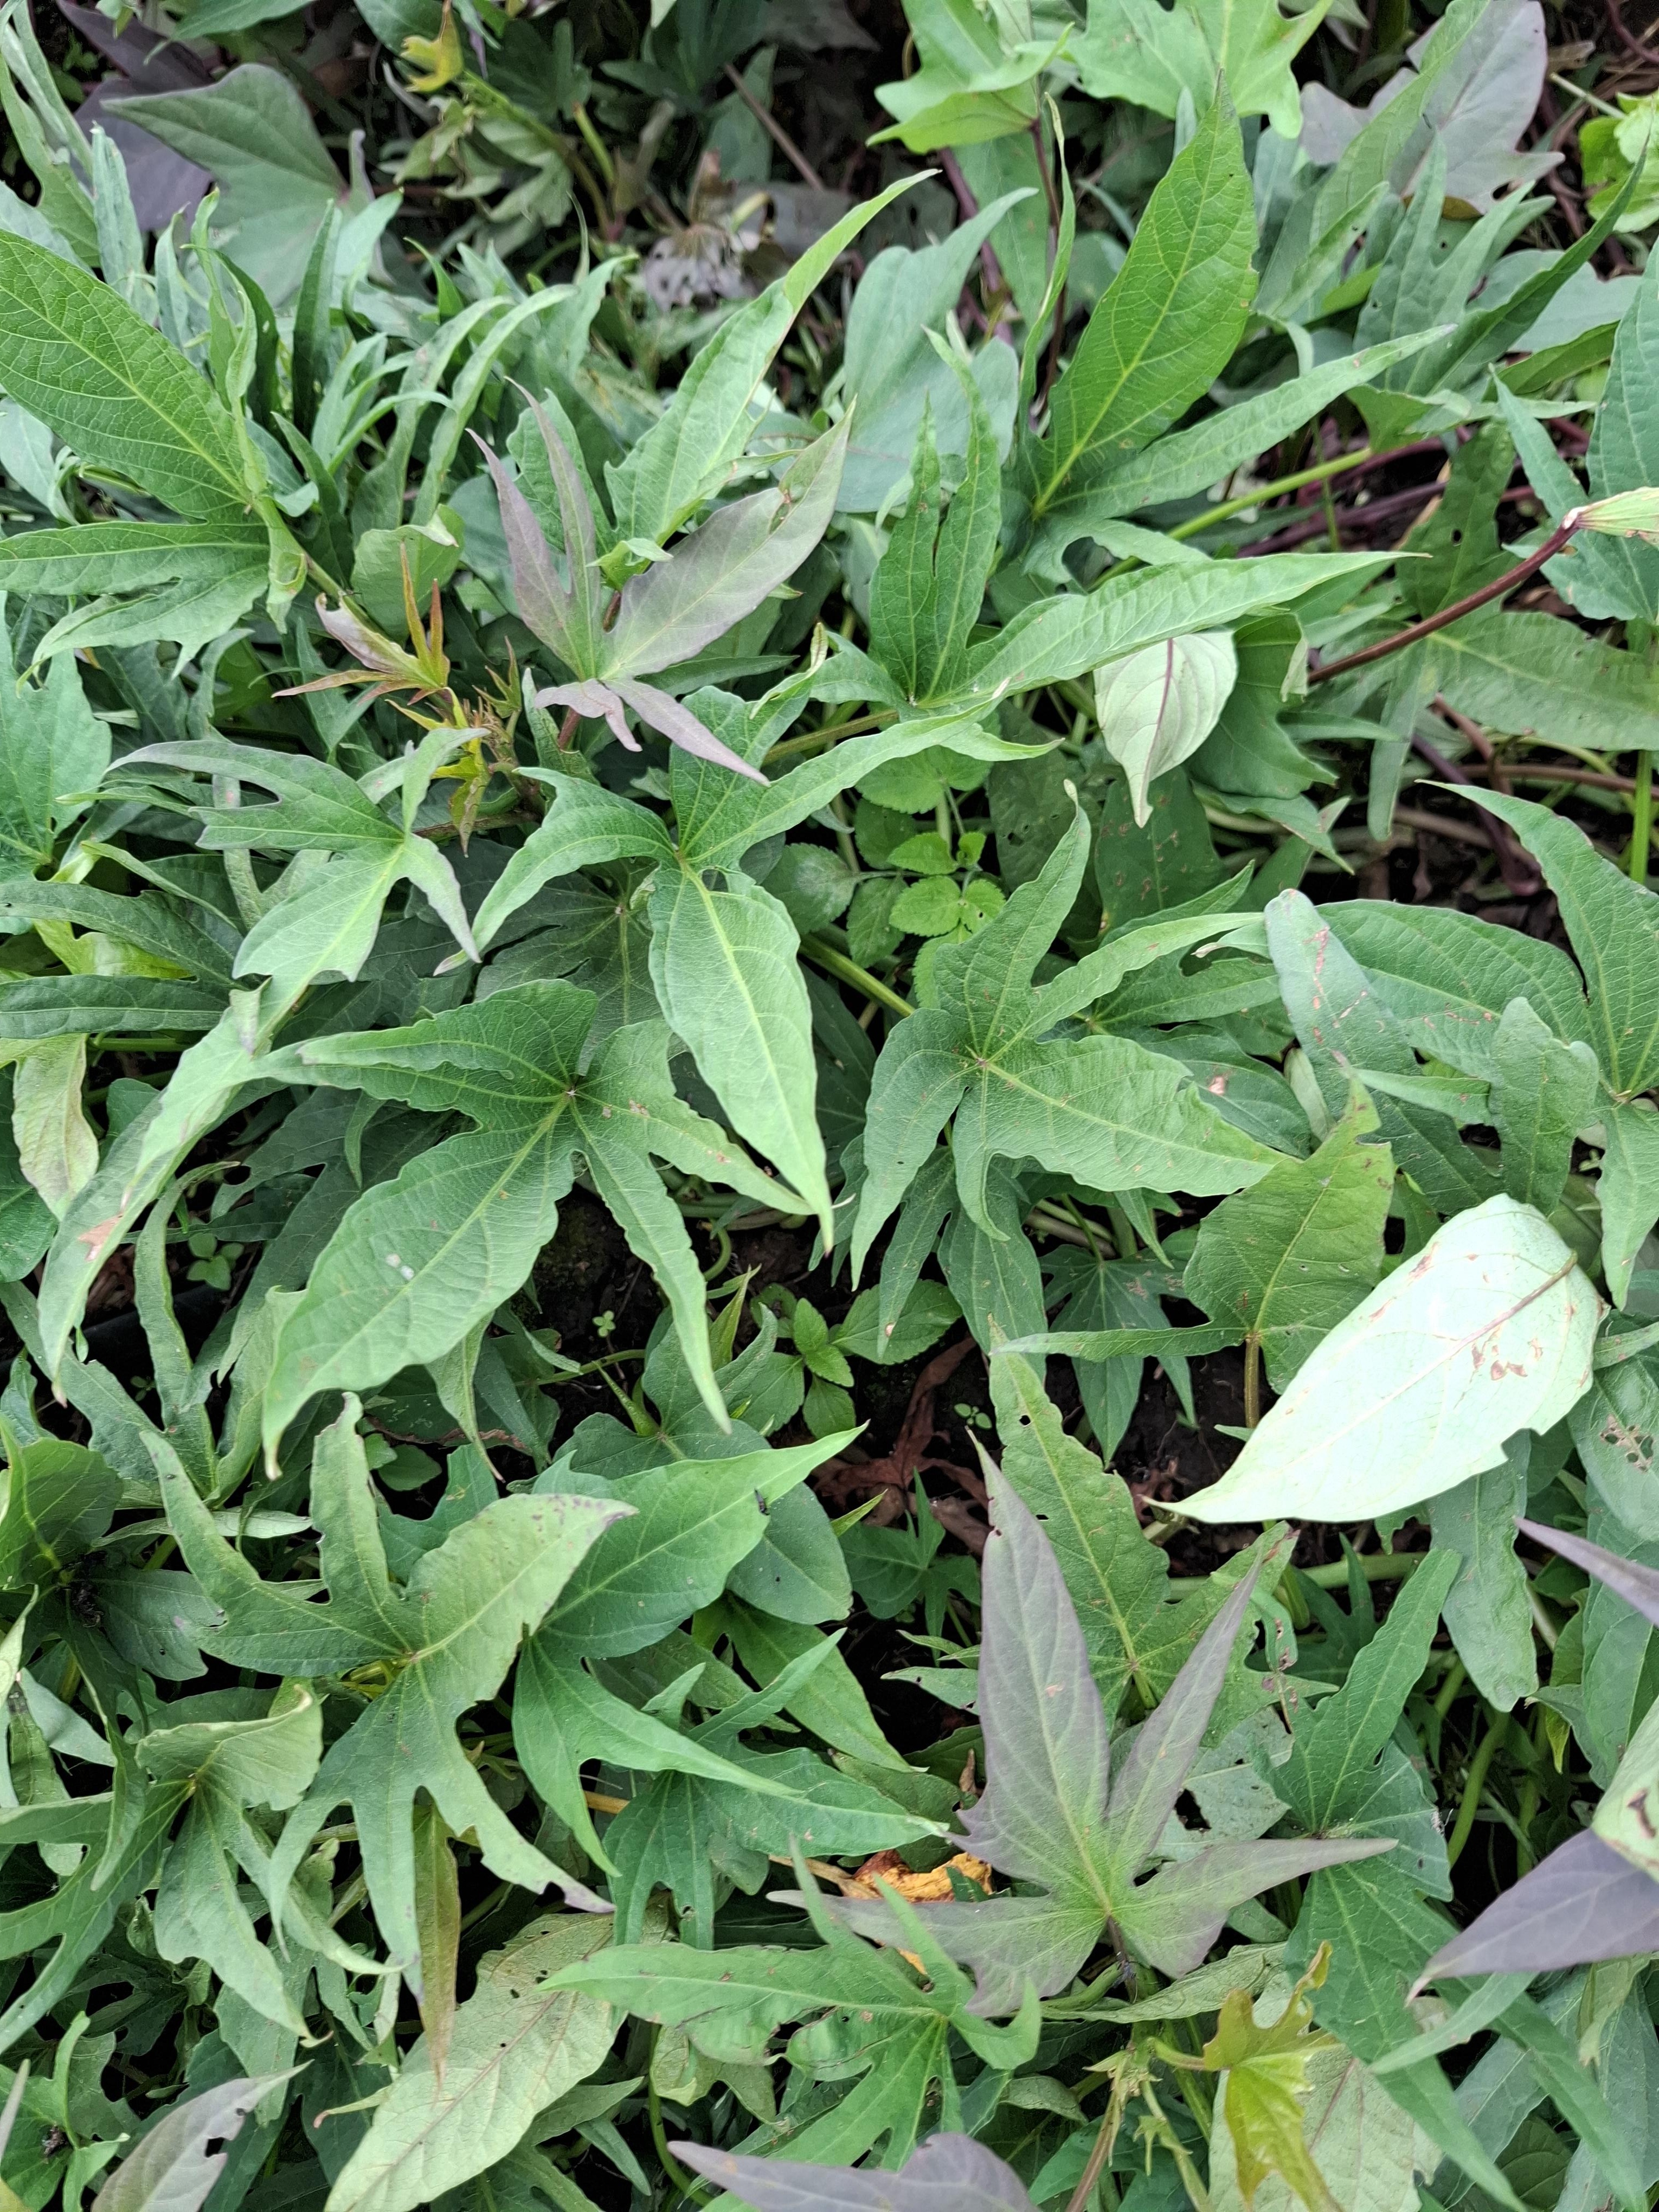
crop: sweet potato
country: Tanzania
